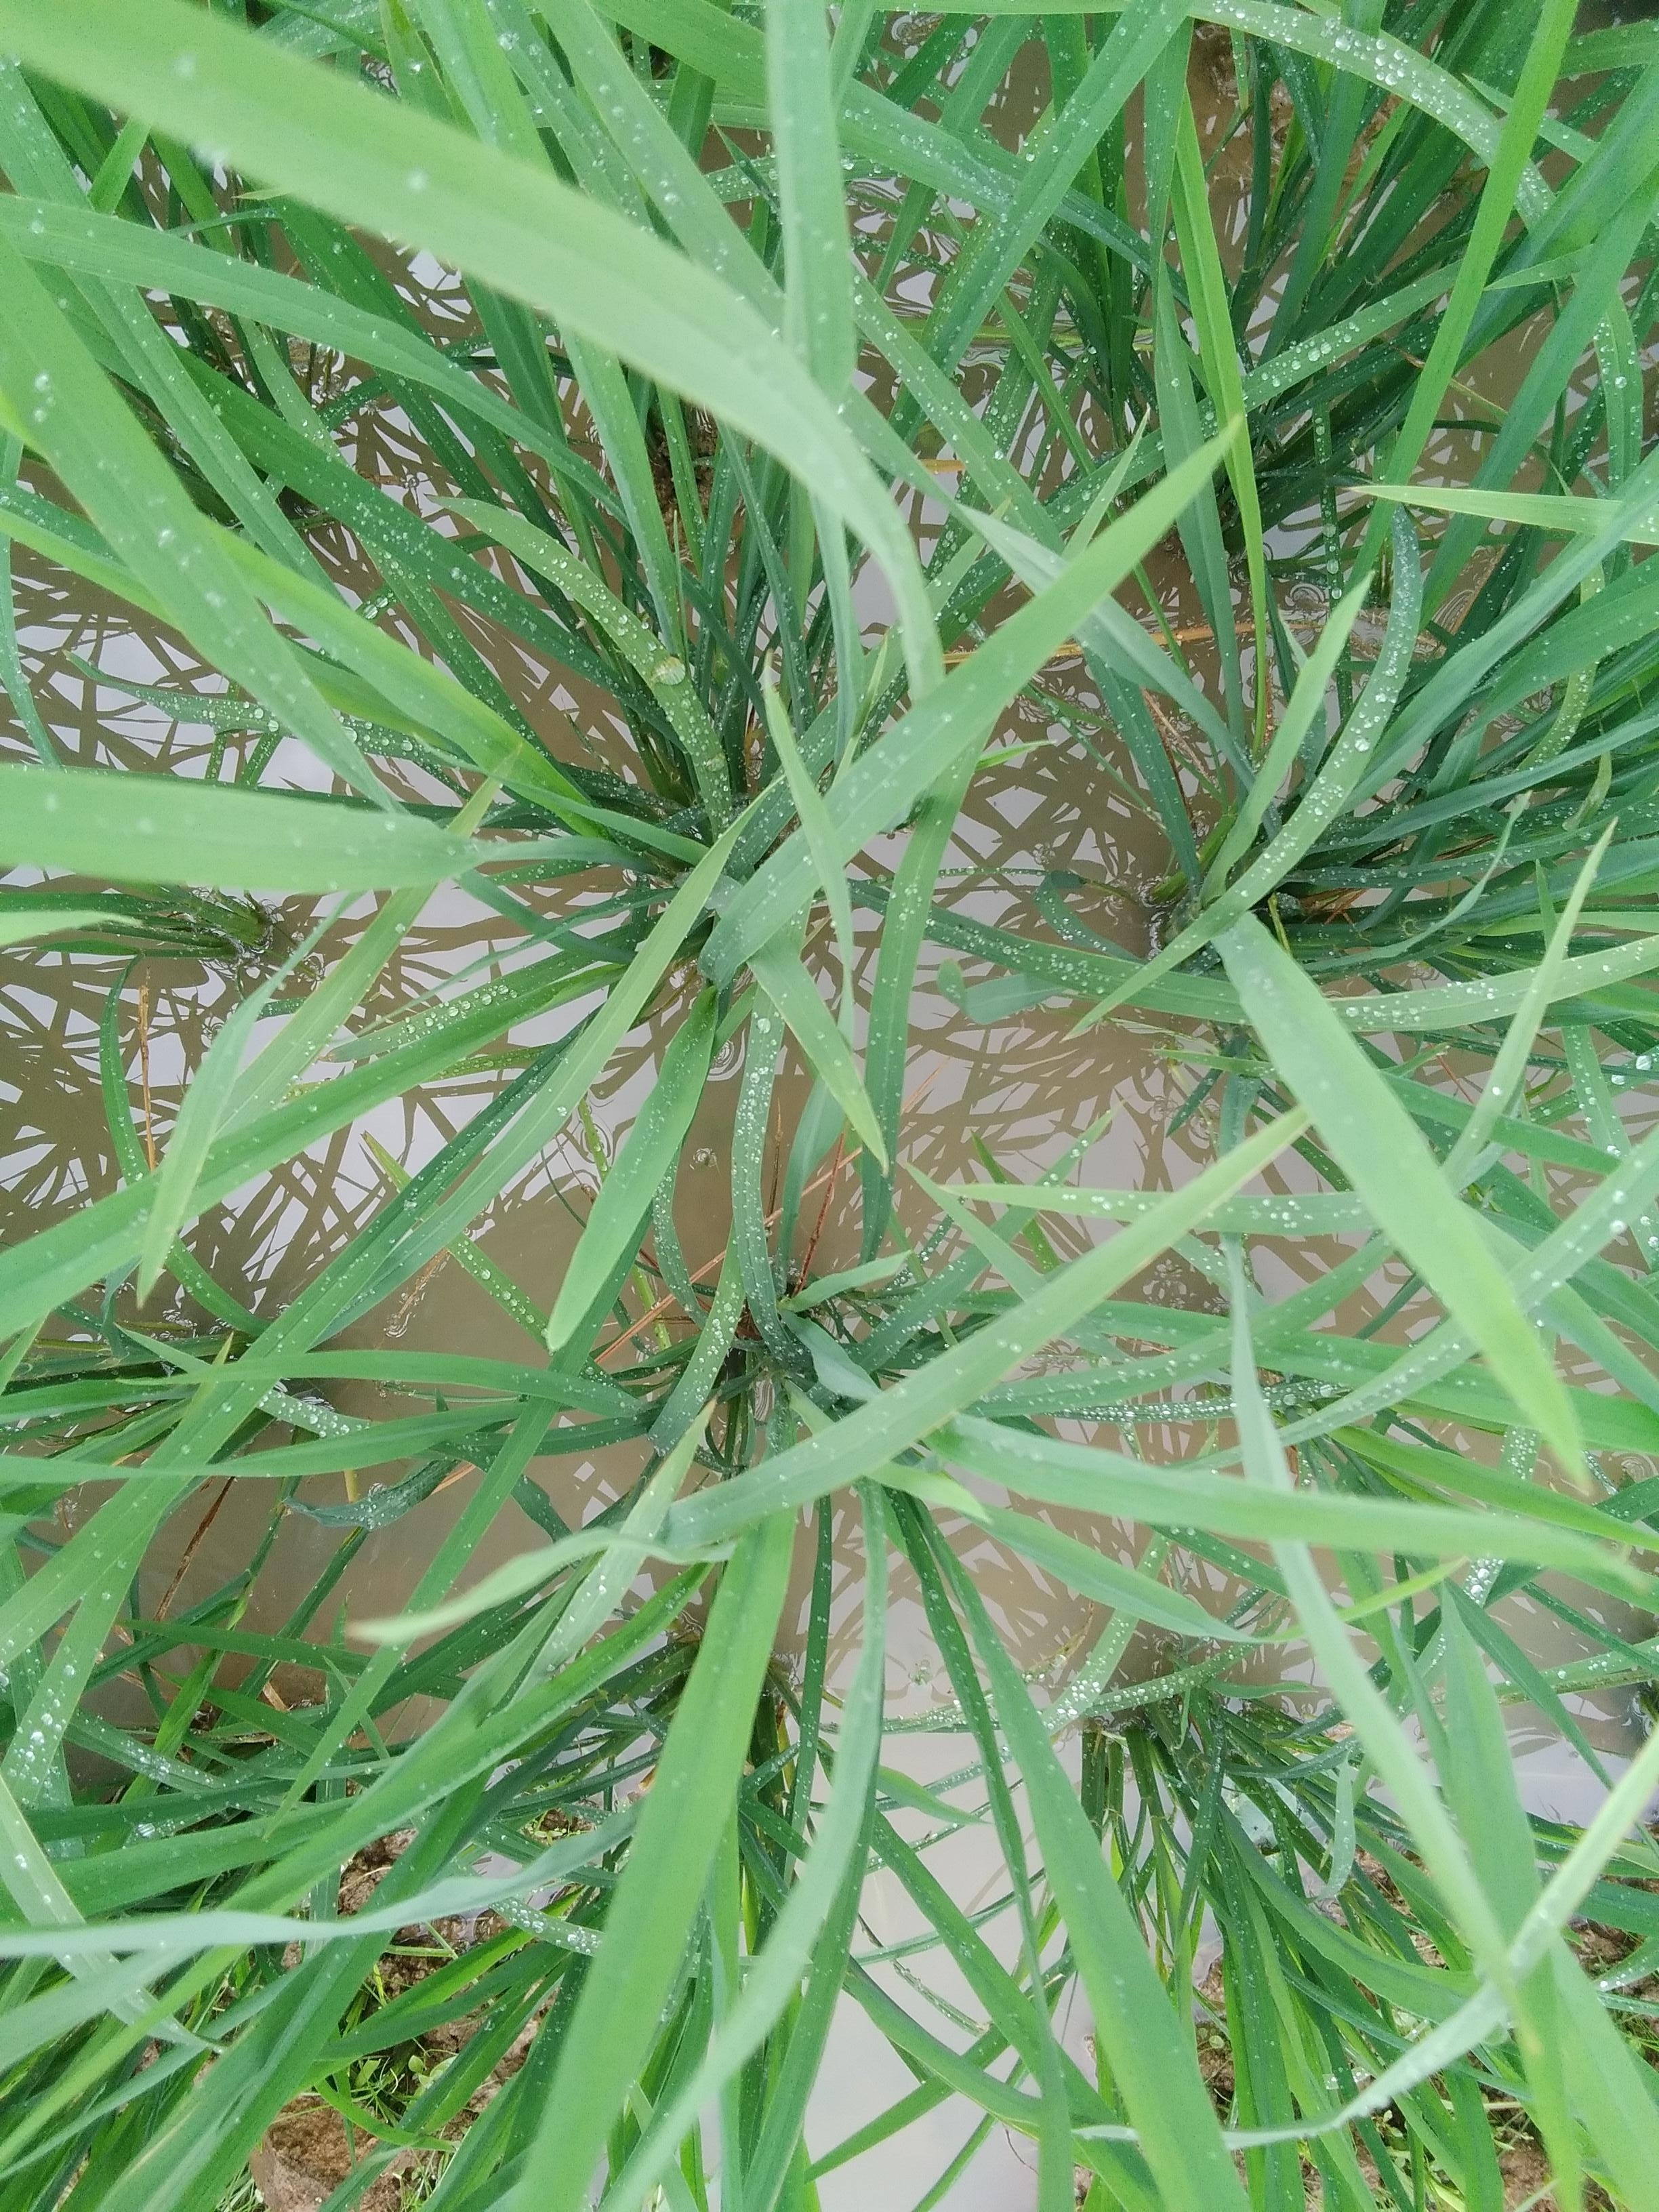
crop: rice
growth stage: vegetative
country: Nigeria
